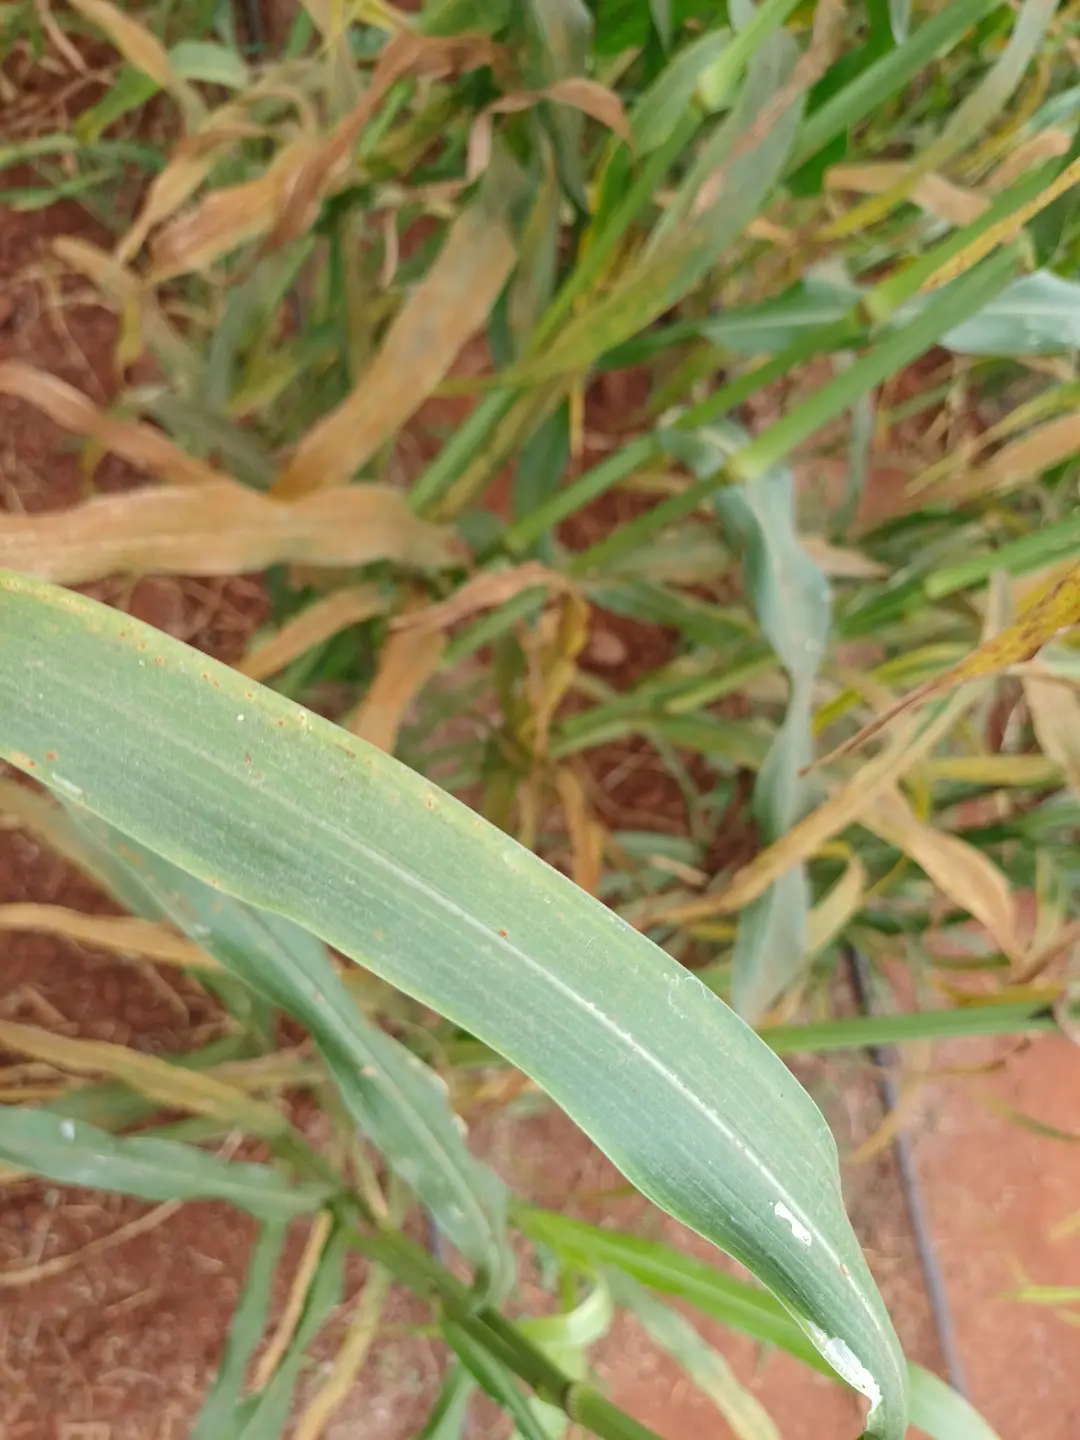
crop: pearl millet
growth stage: filling grain
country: Kenya
